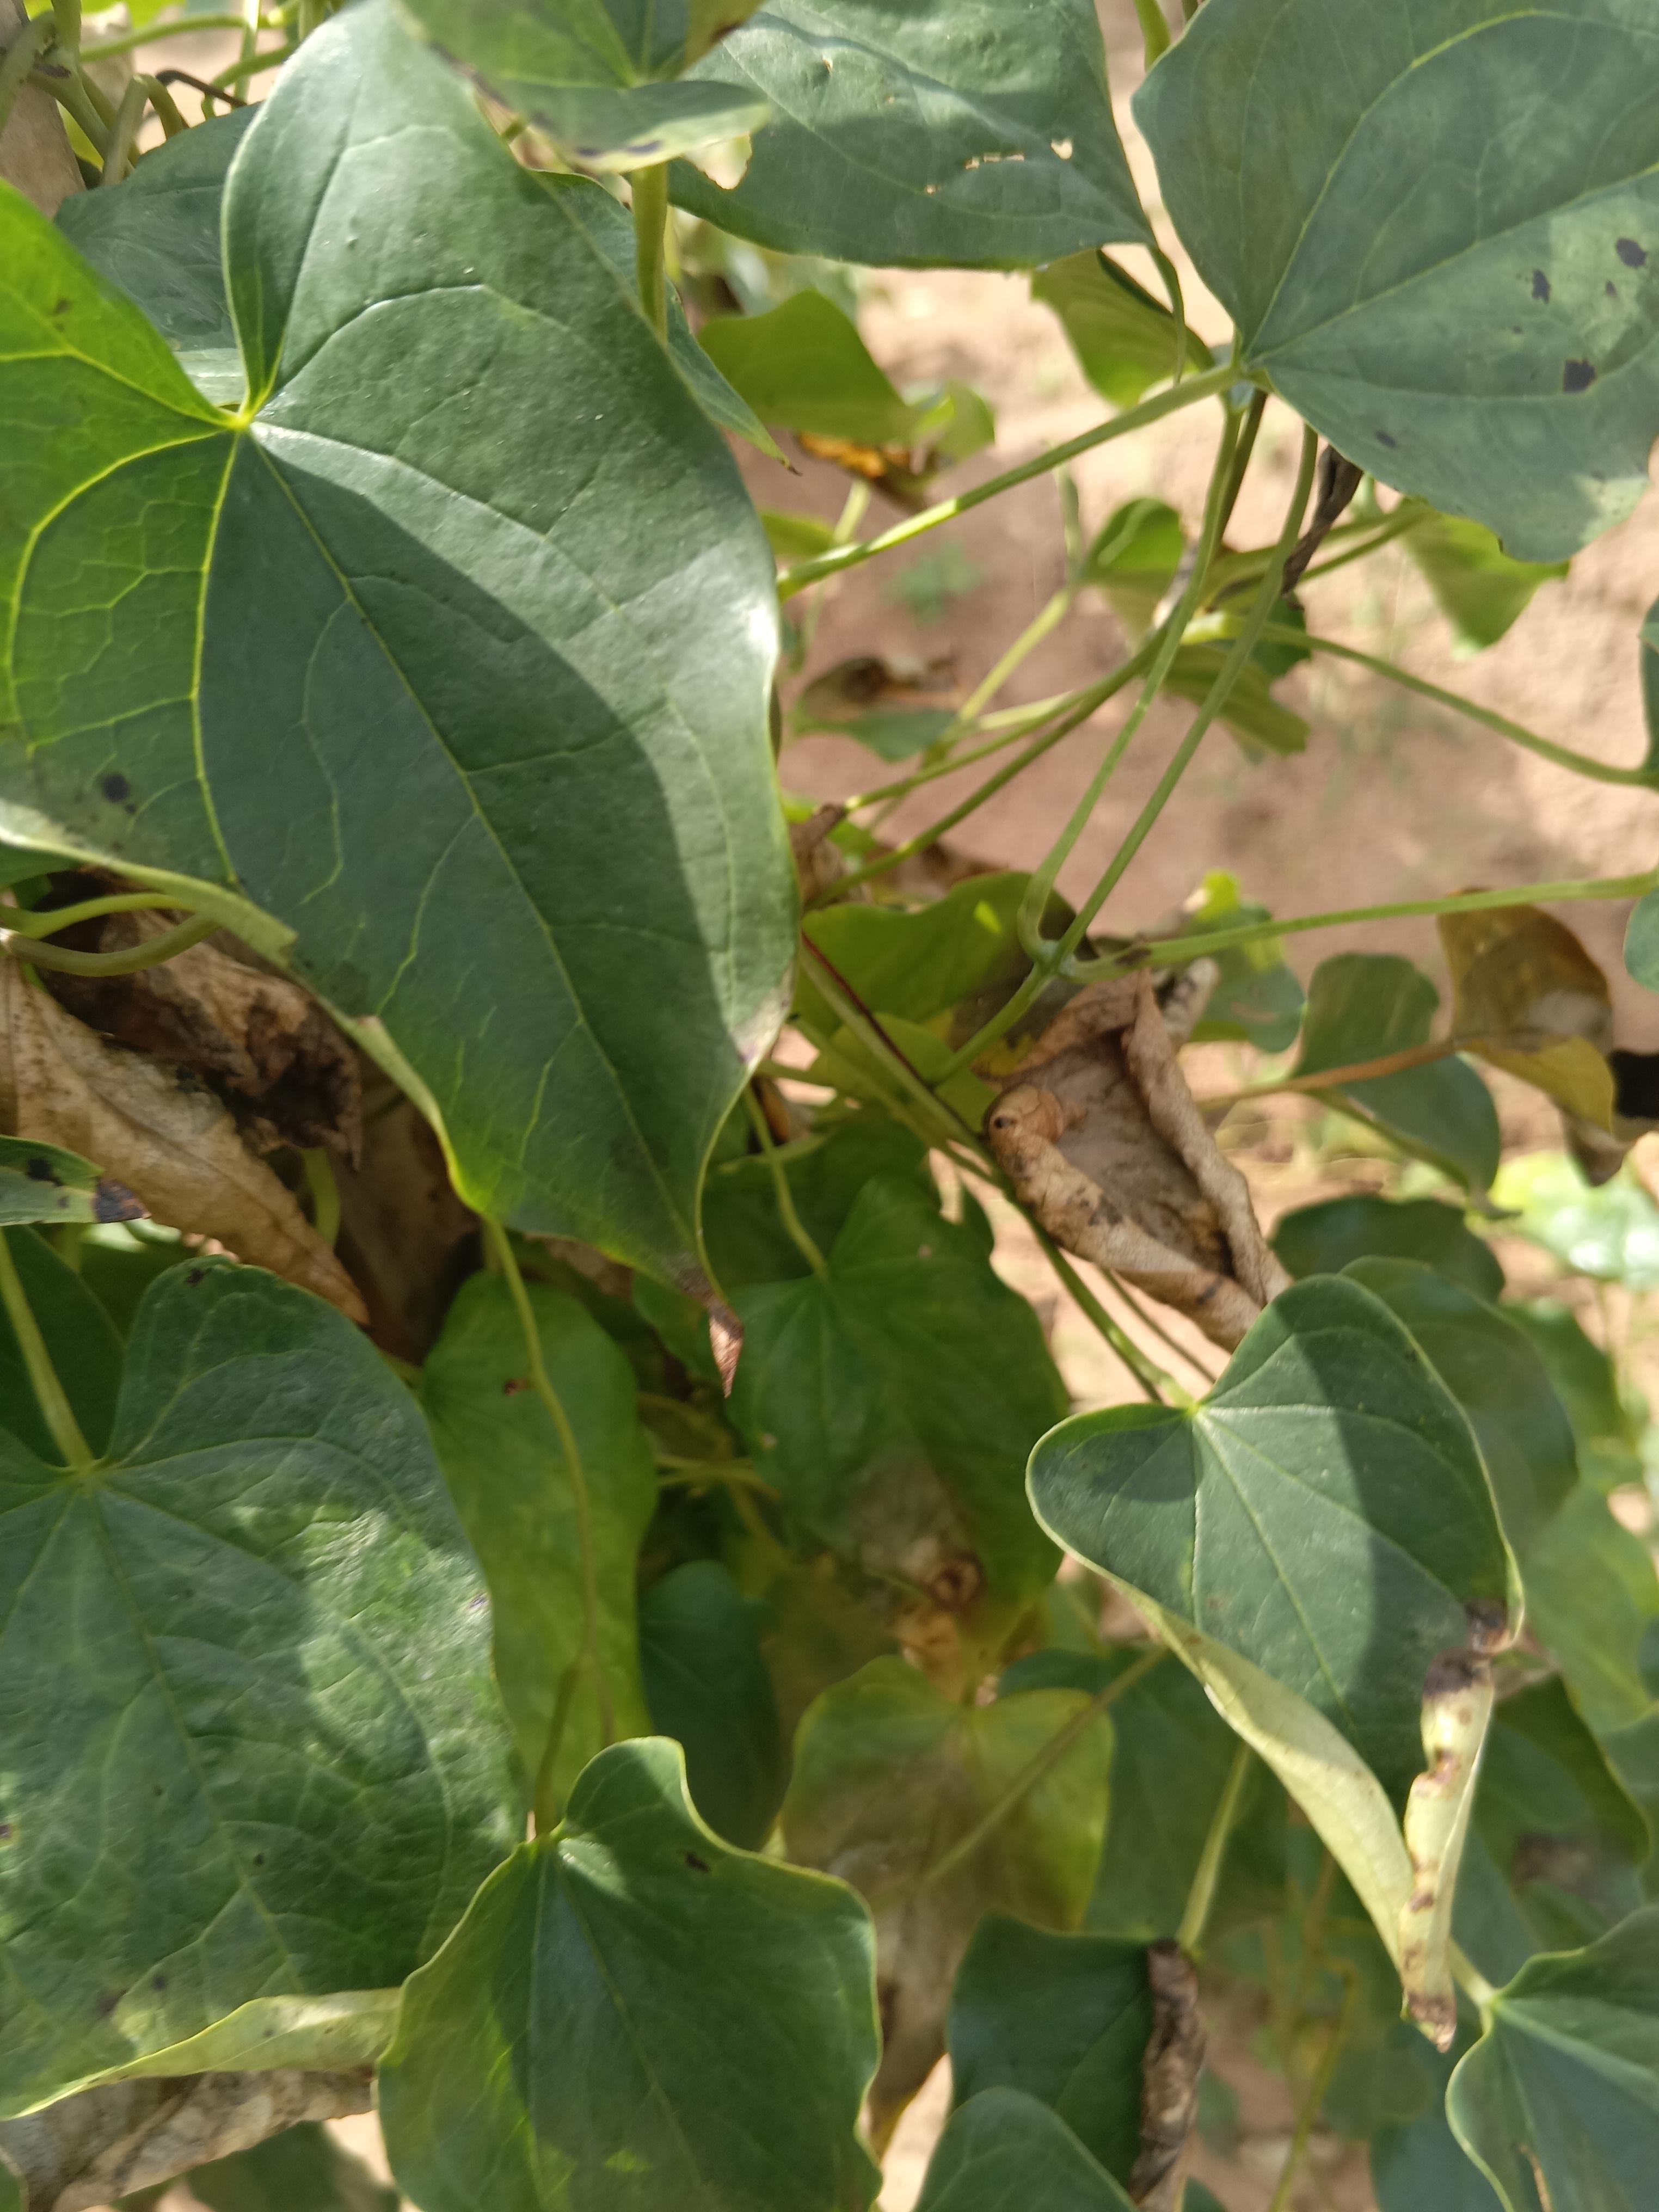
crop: yam
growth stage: maturity
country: Nigeria
